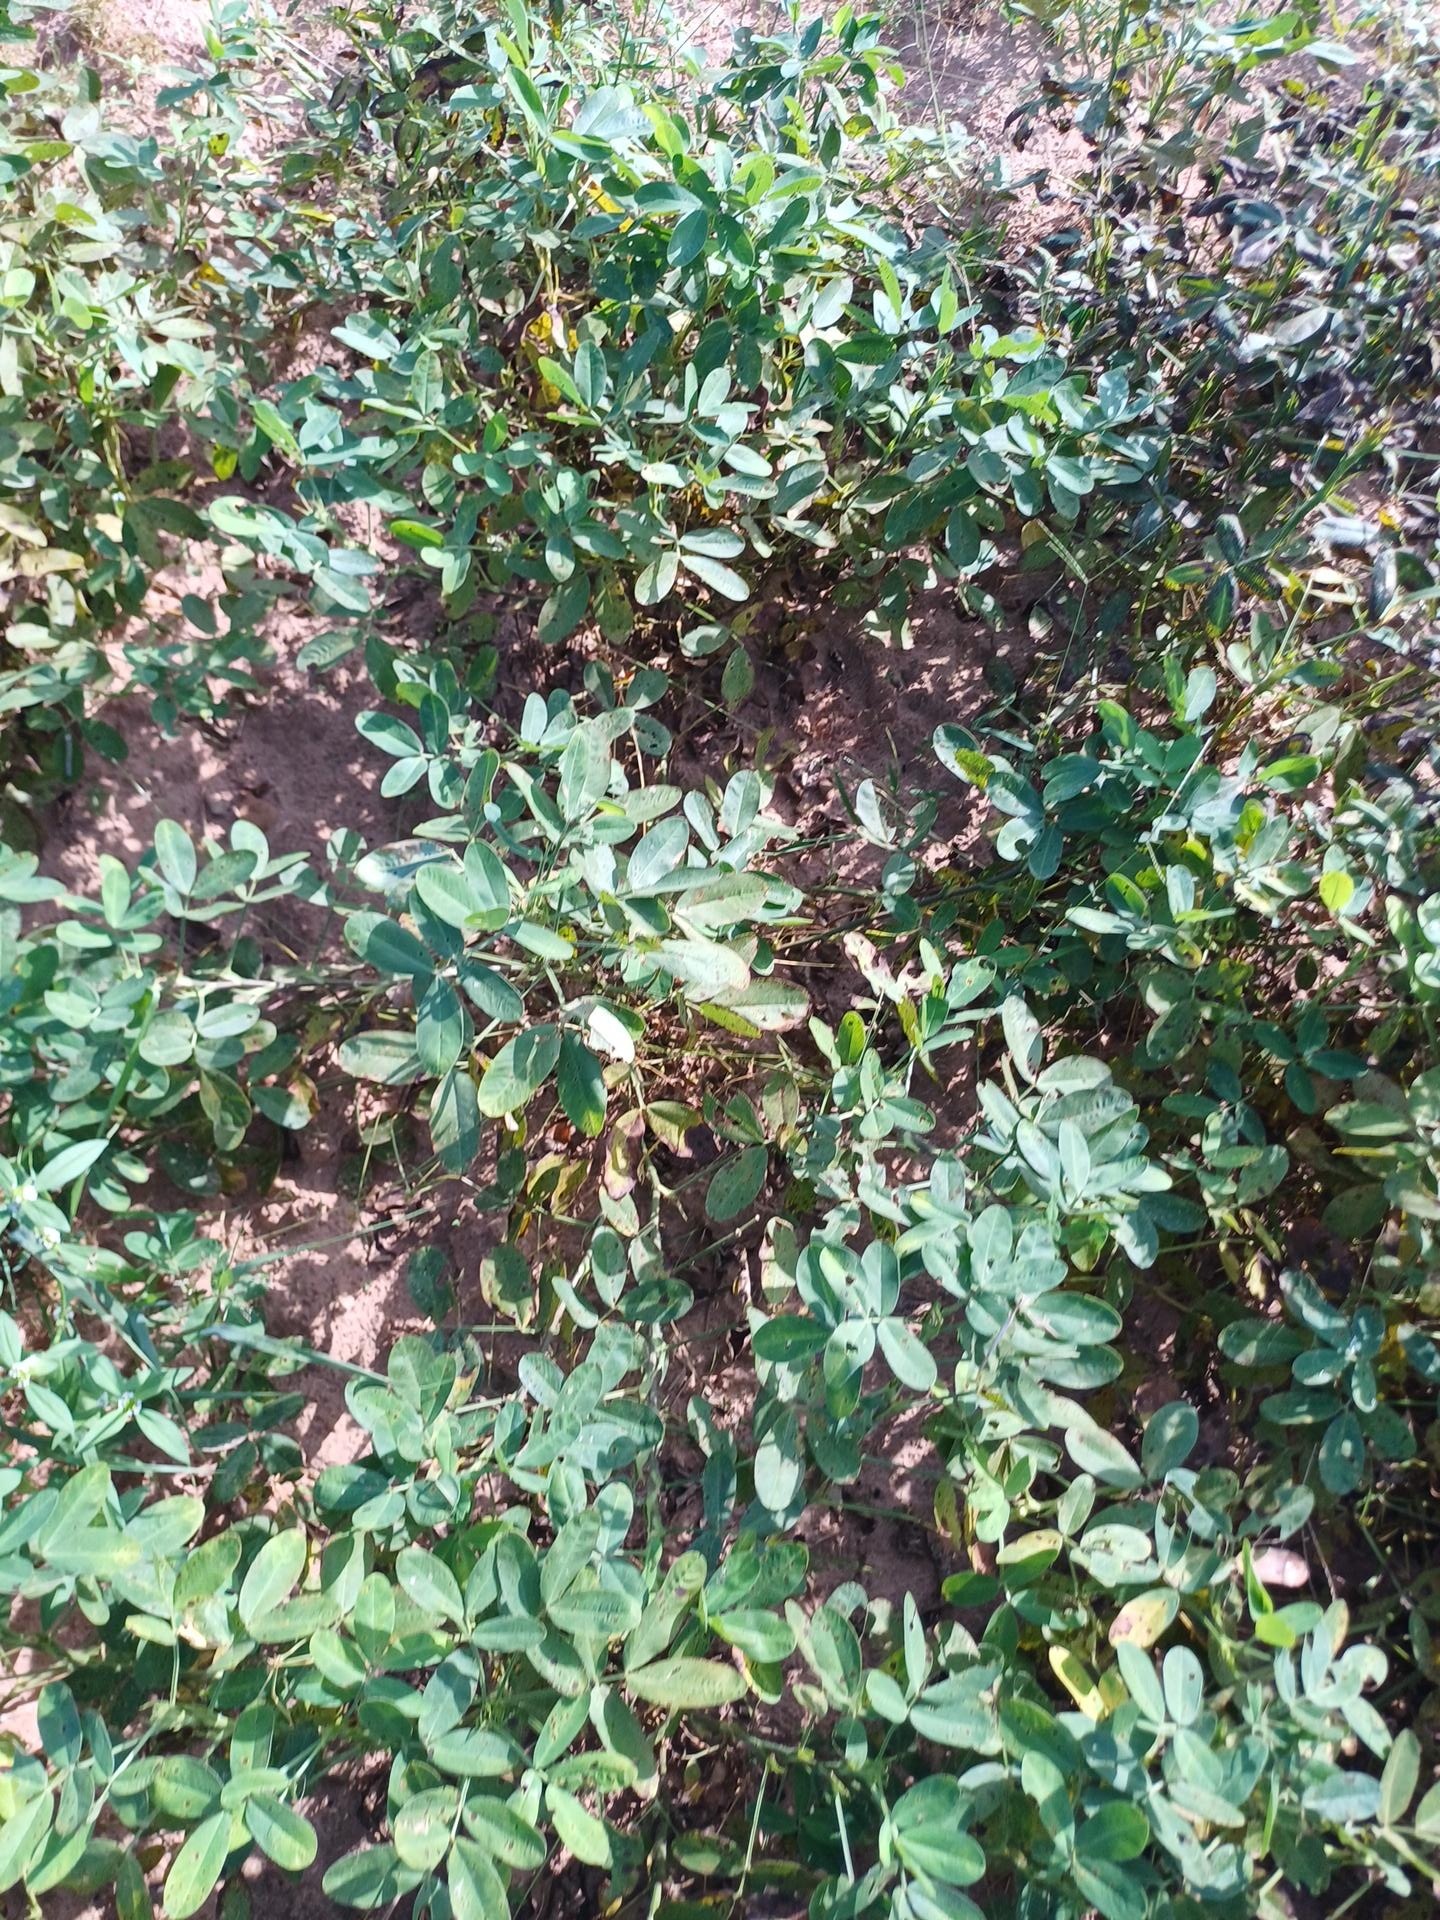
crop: groundnut
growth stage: flowering
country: Senegal
